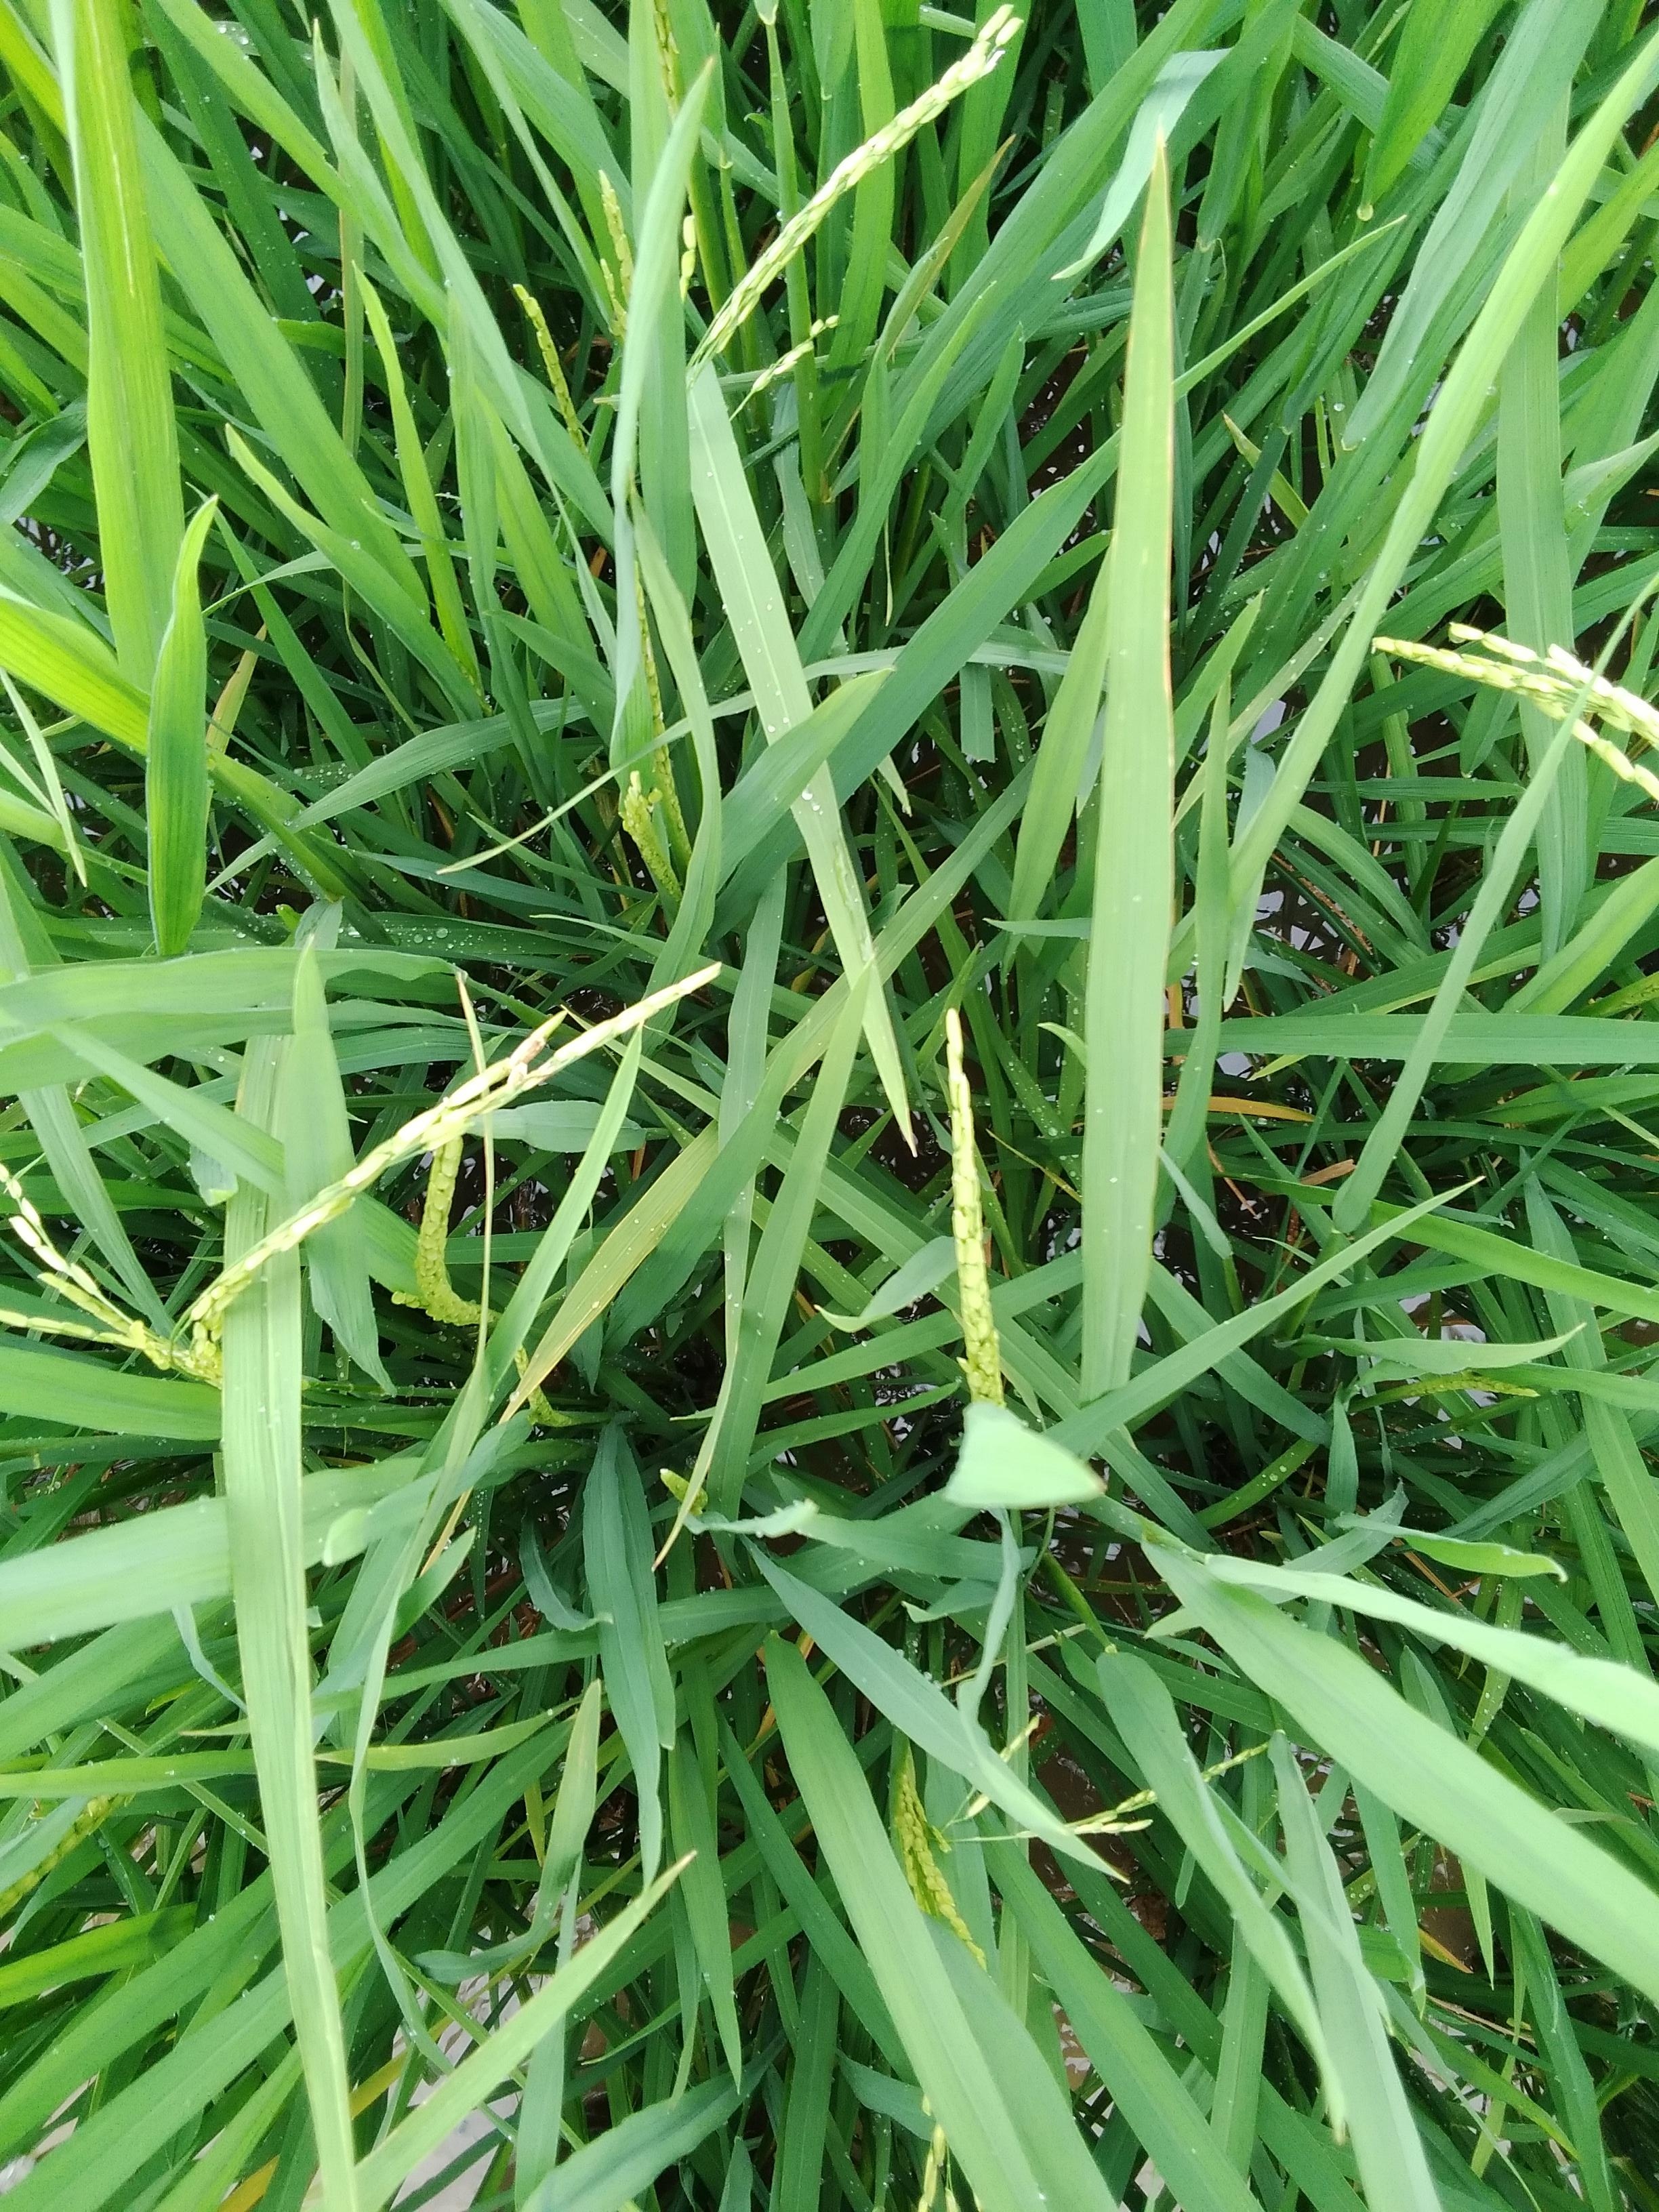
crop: rice
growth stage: flowering
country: Nigeria
